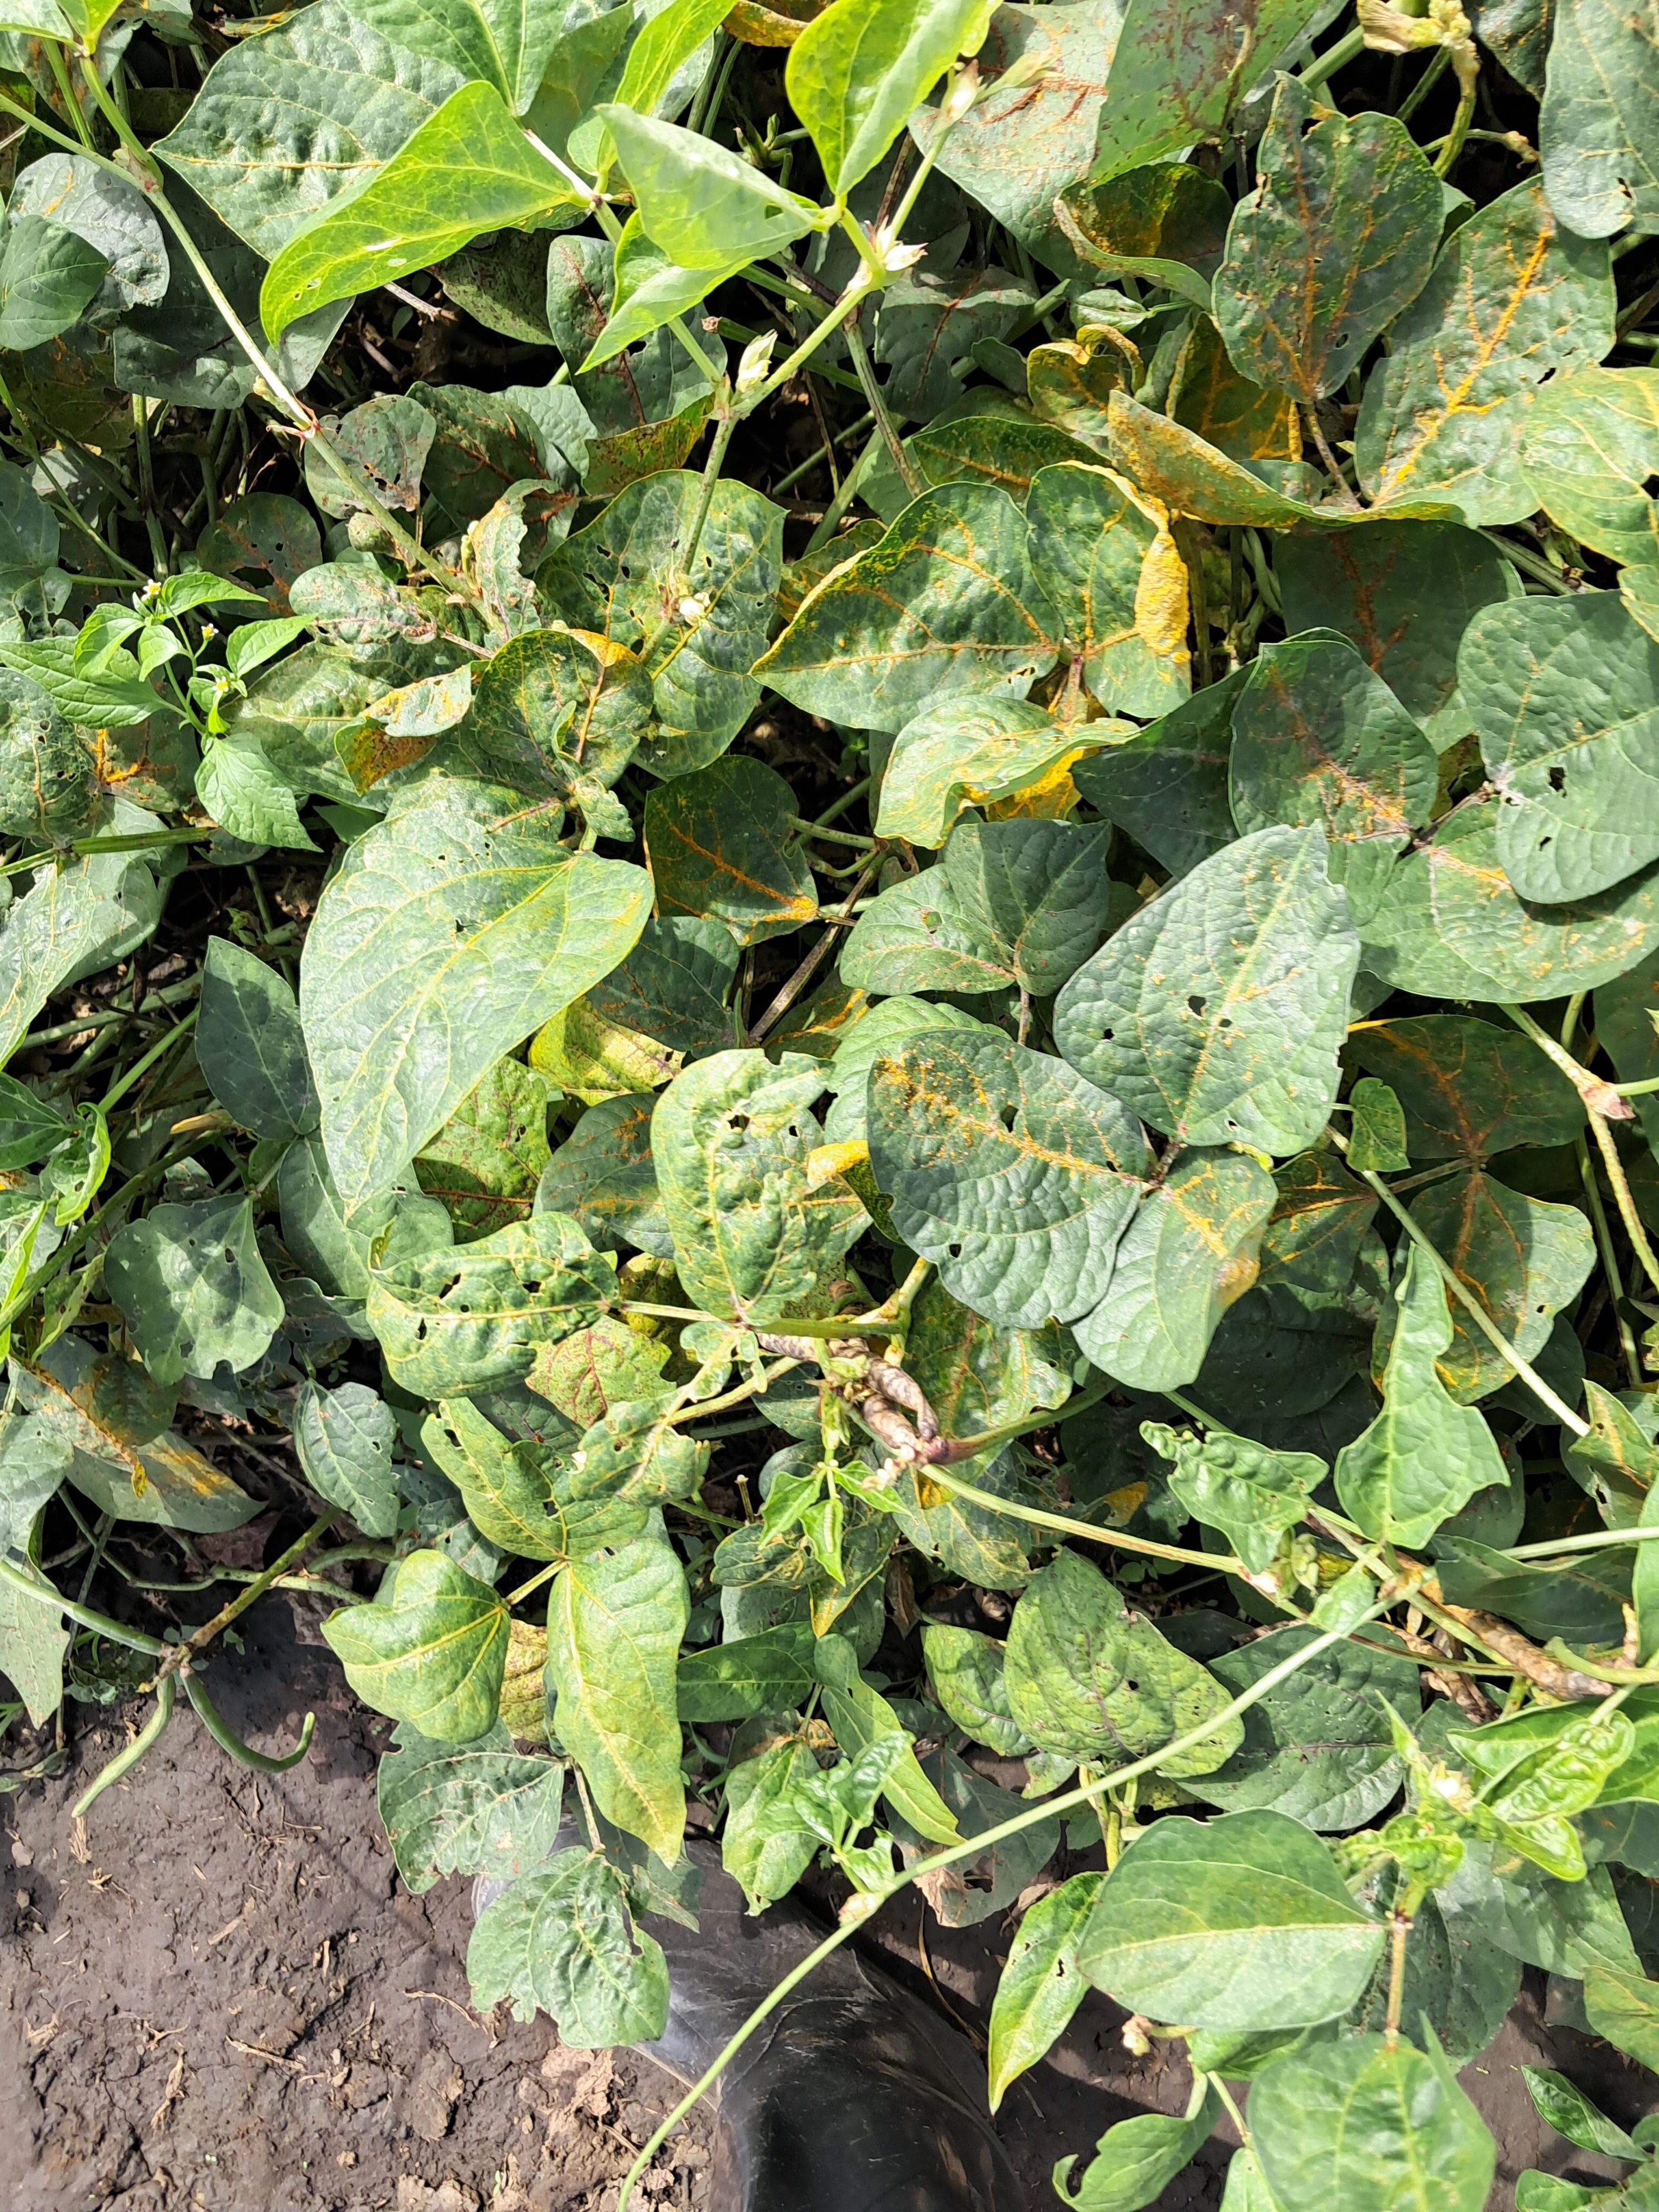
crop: cowpea
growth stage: development pod
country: Tanzania
